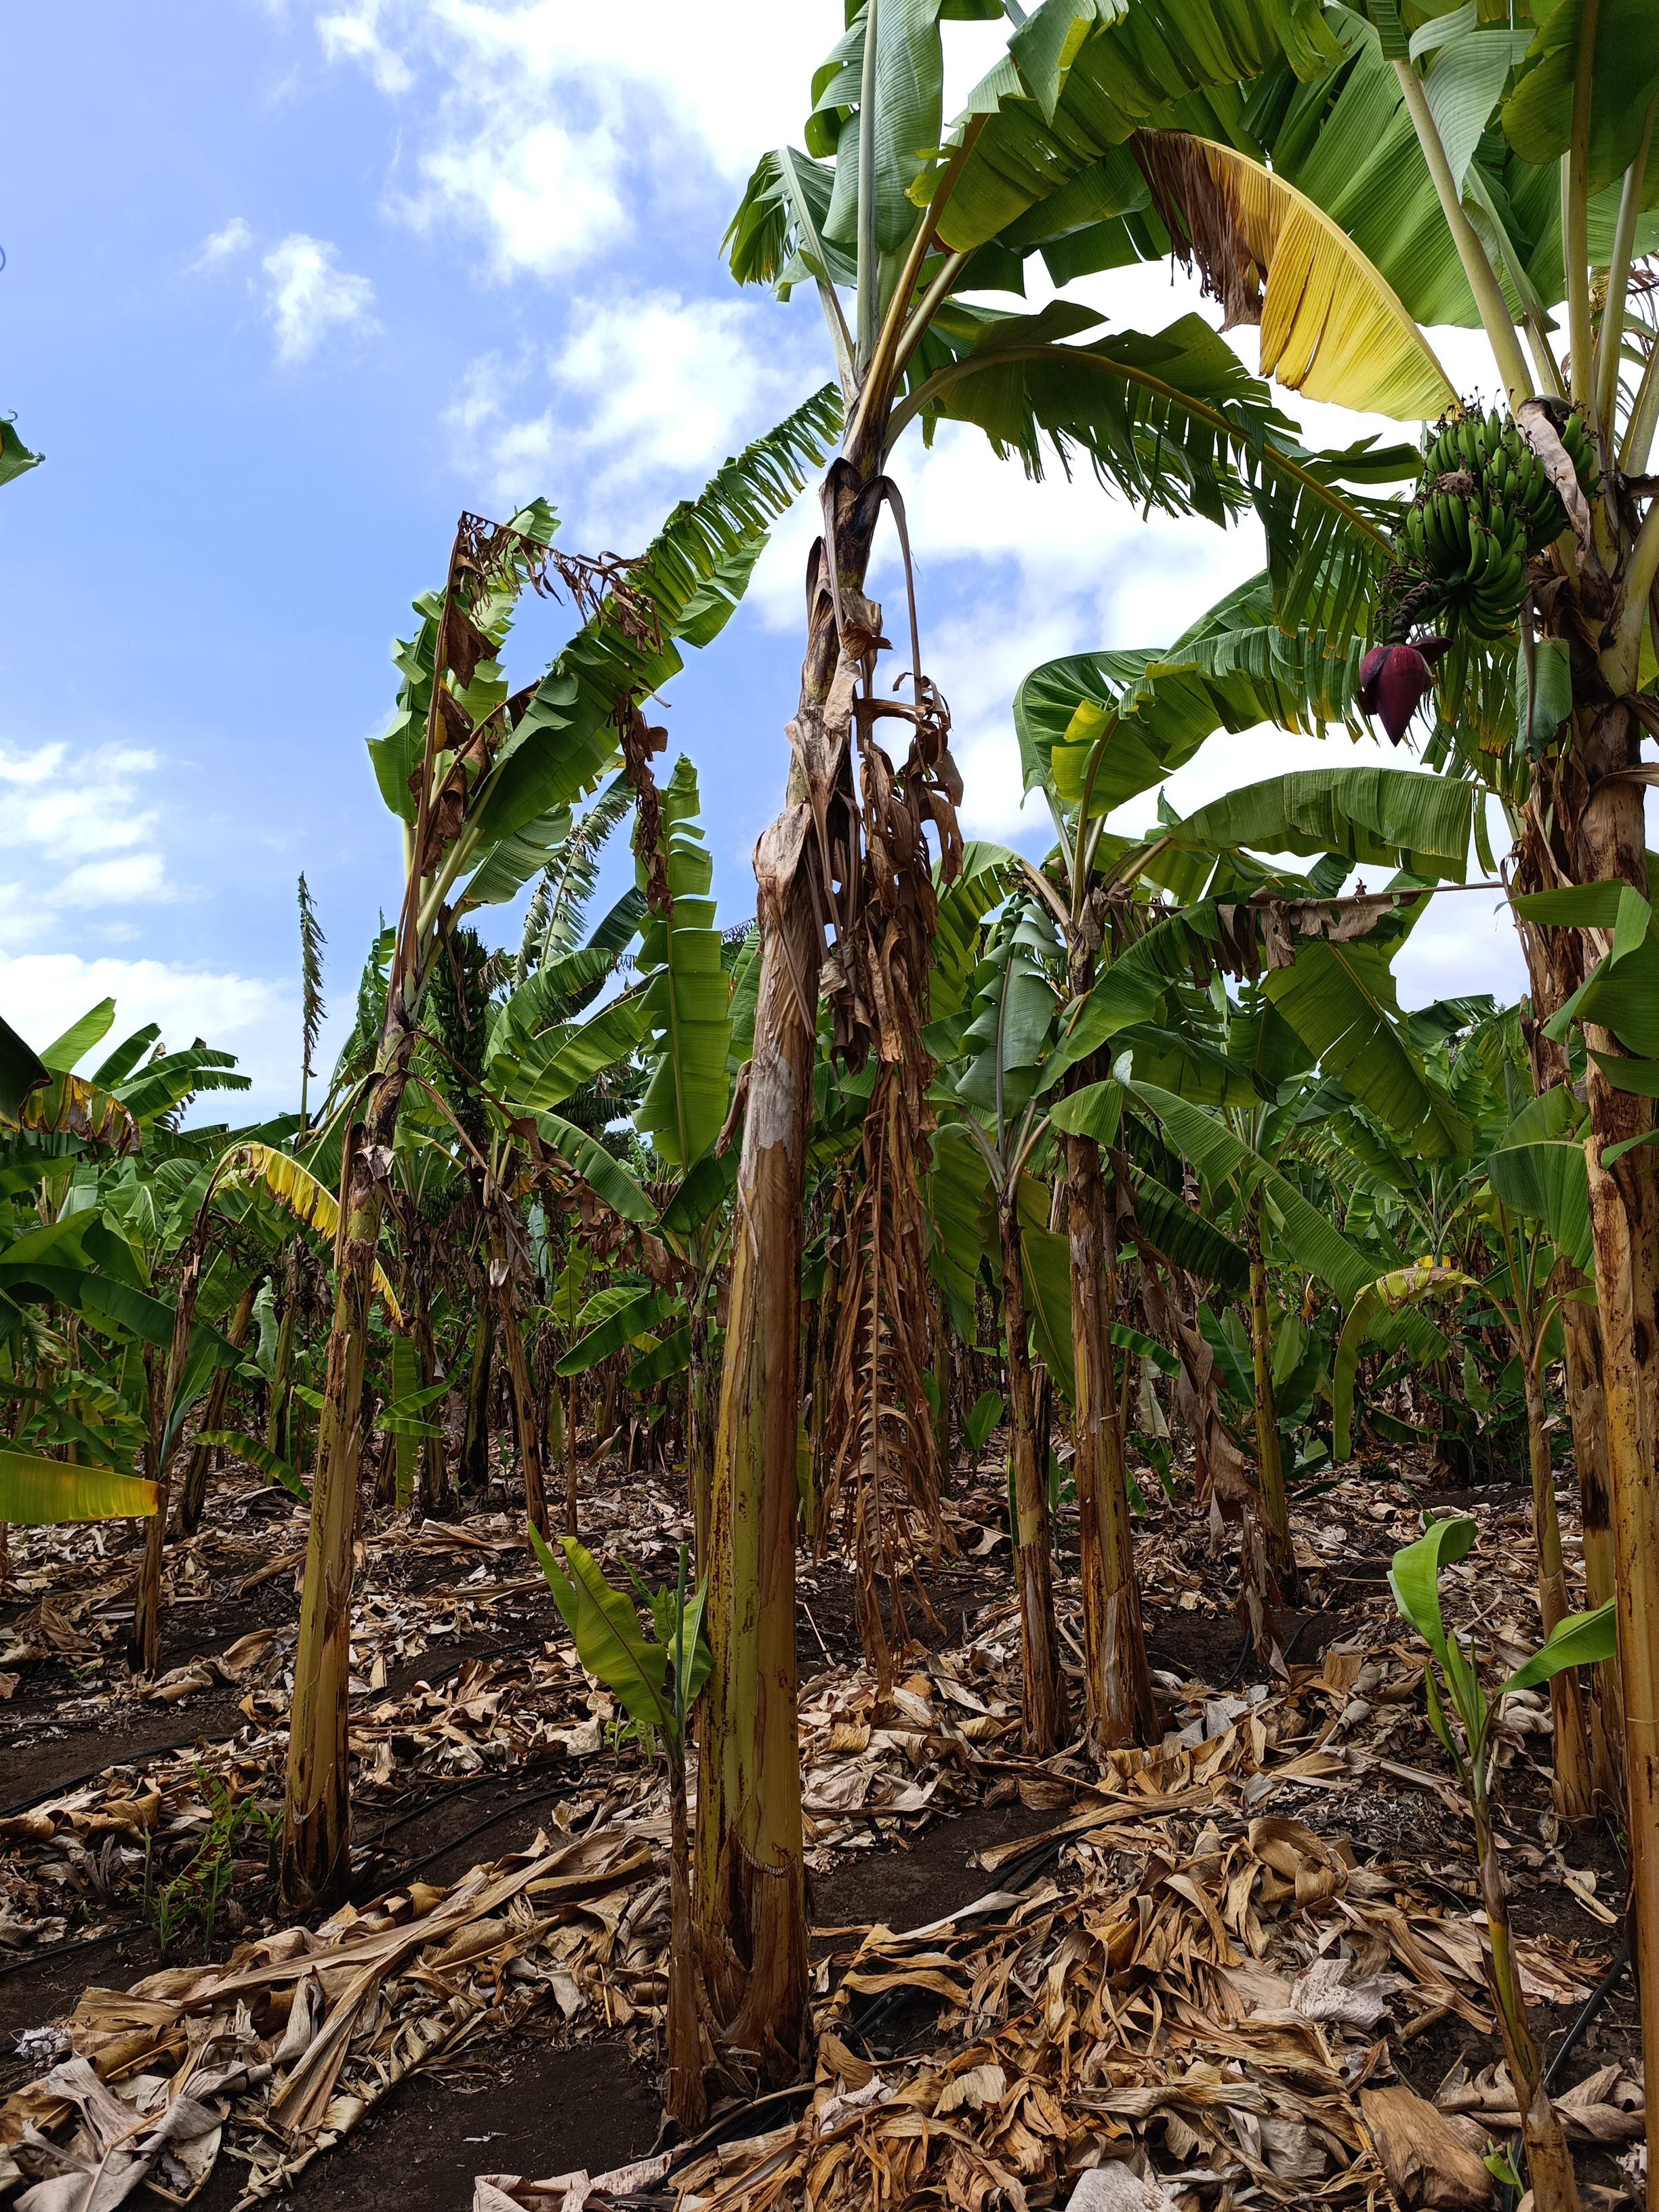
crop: banana
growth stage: vegetative
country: Tanzania
